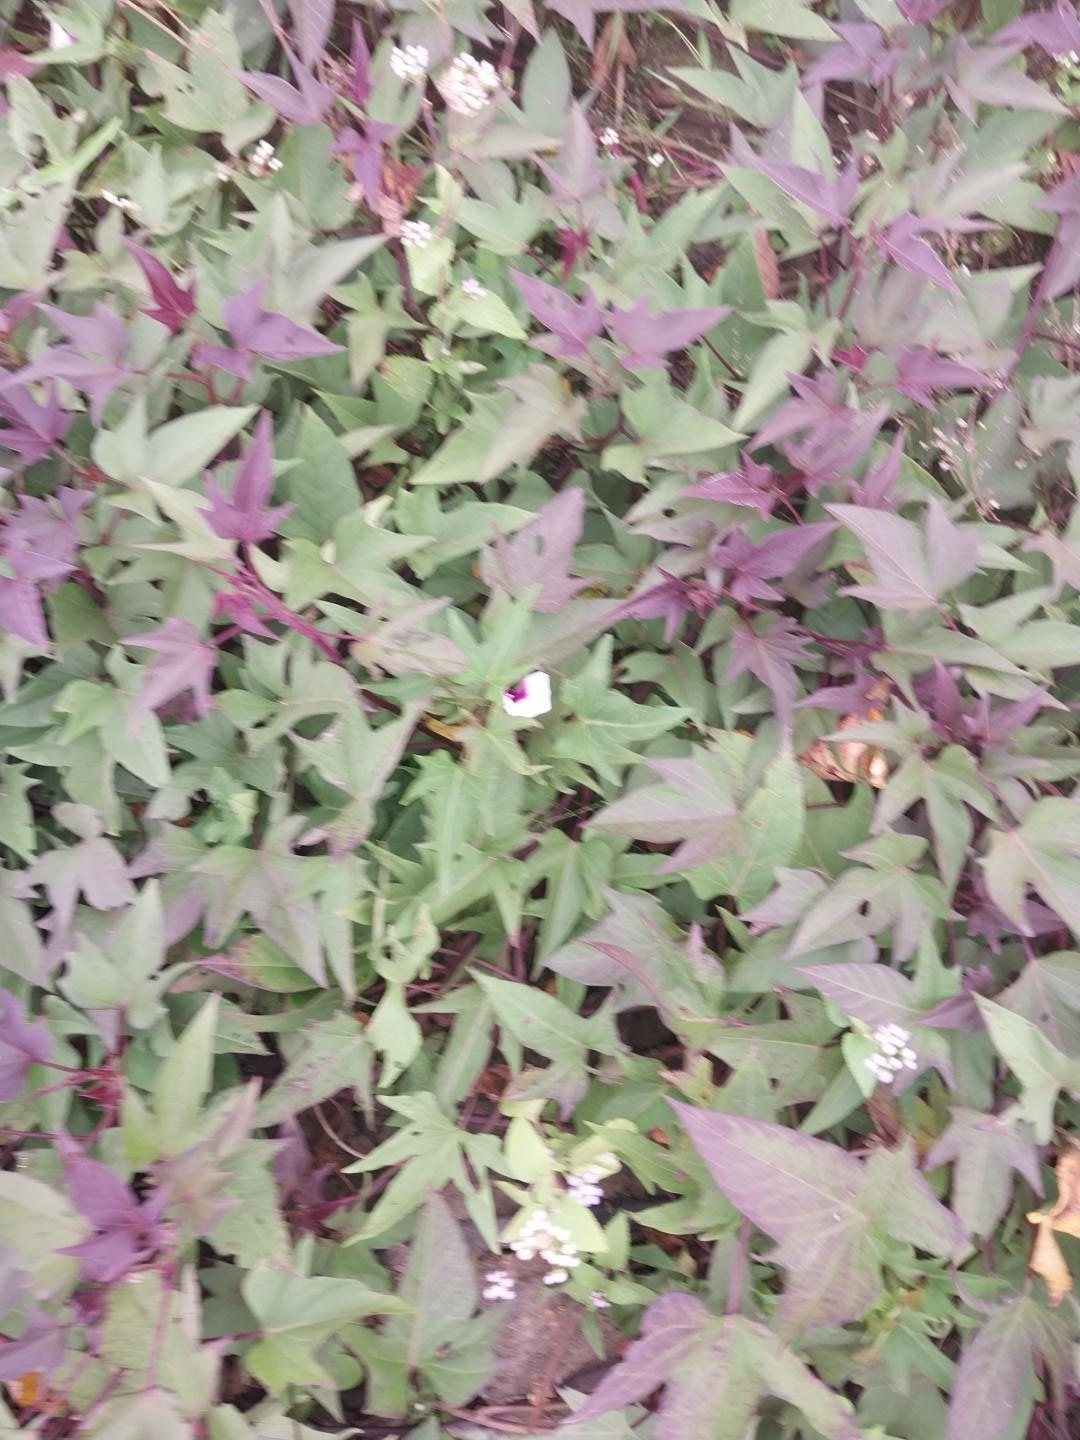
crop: sweet potato
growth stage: flowering
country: Tanzania
